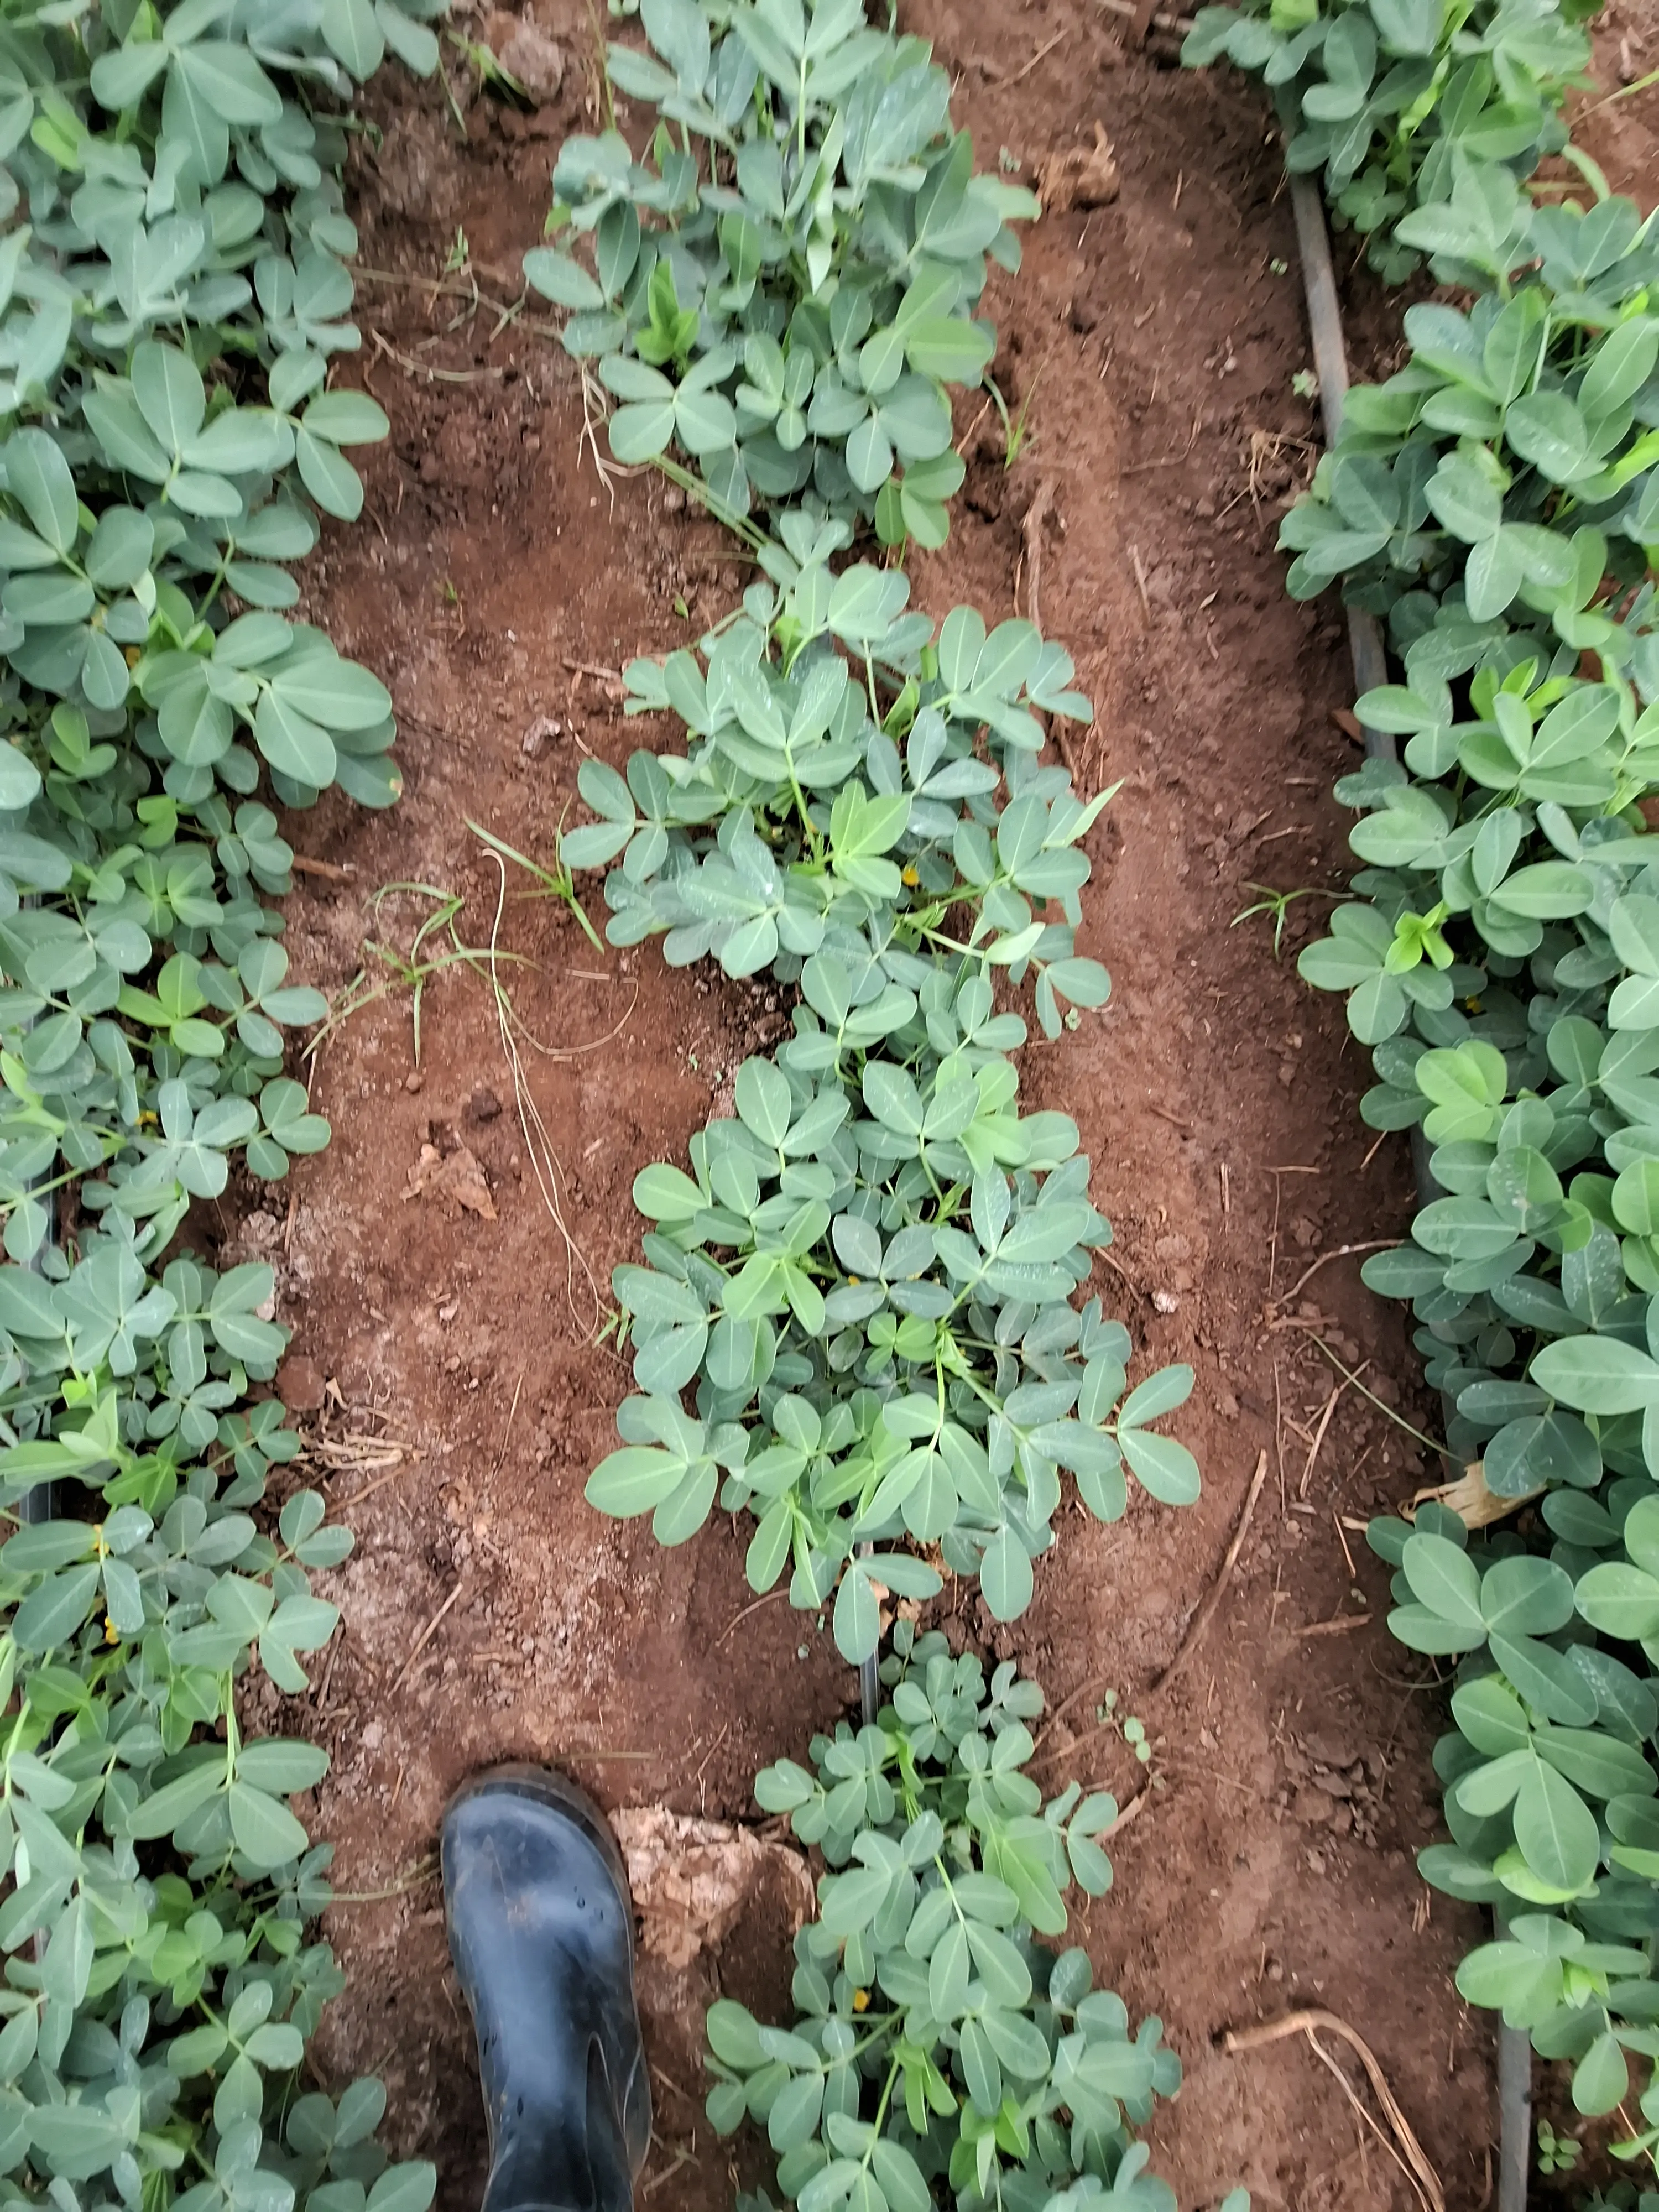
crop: groundnut
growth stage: flowering
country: Kenya
